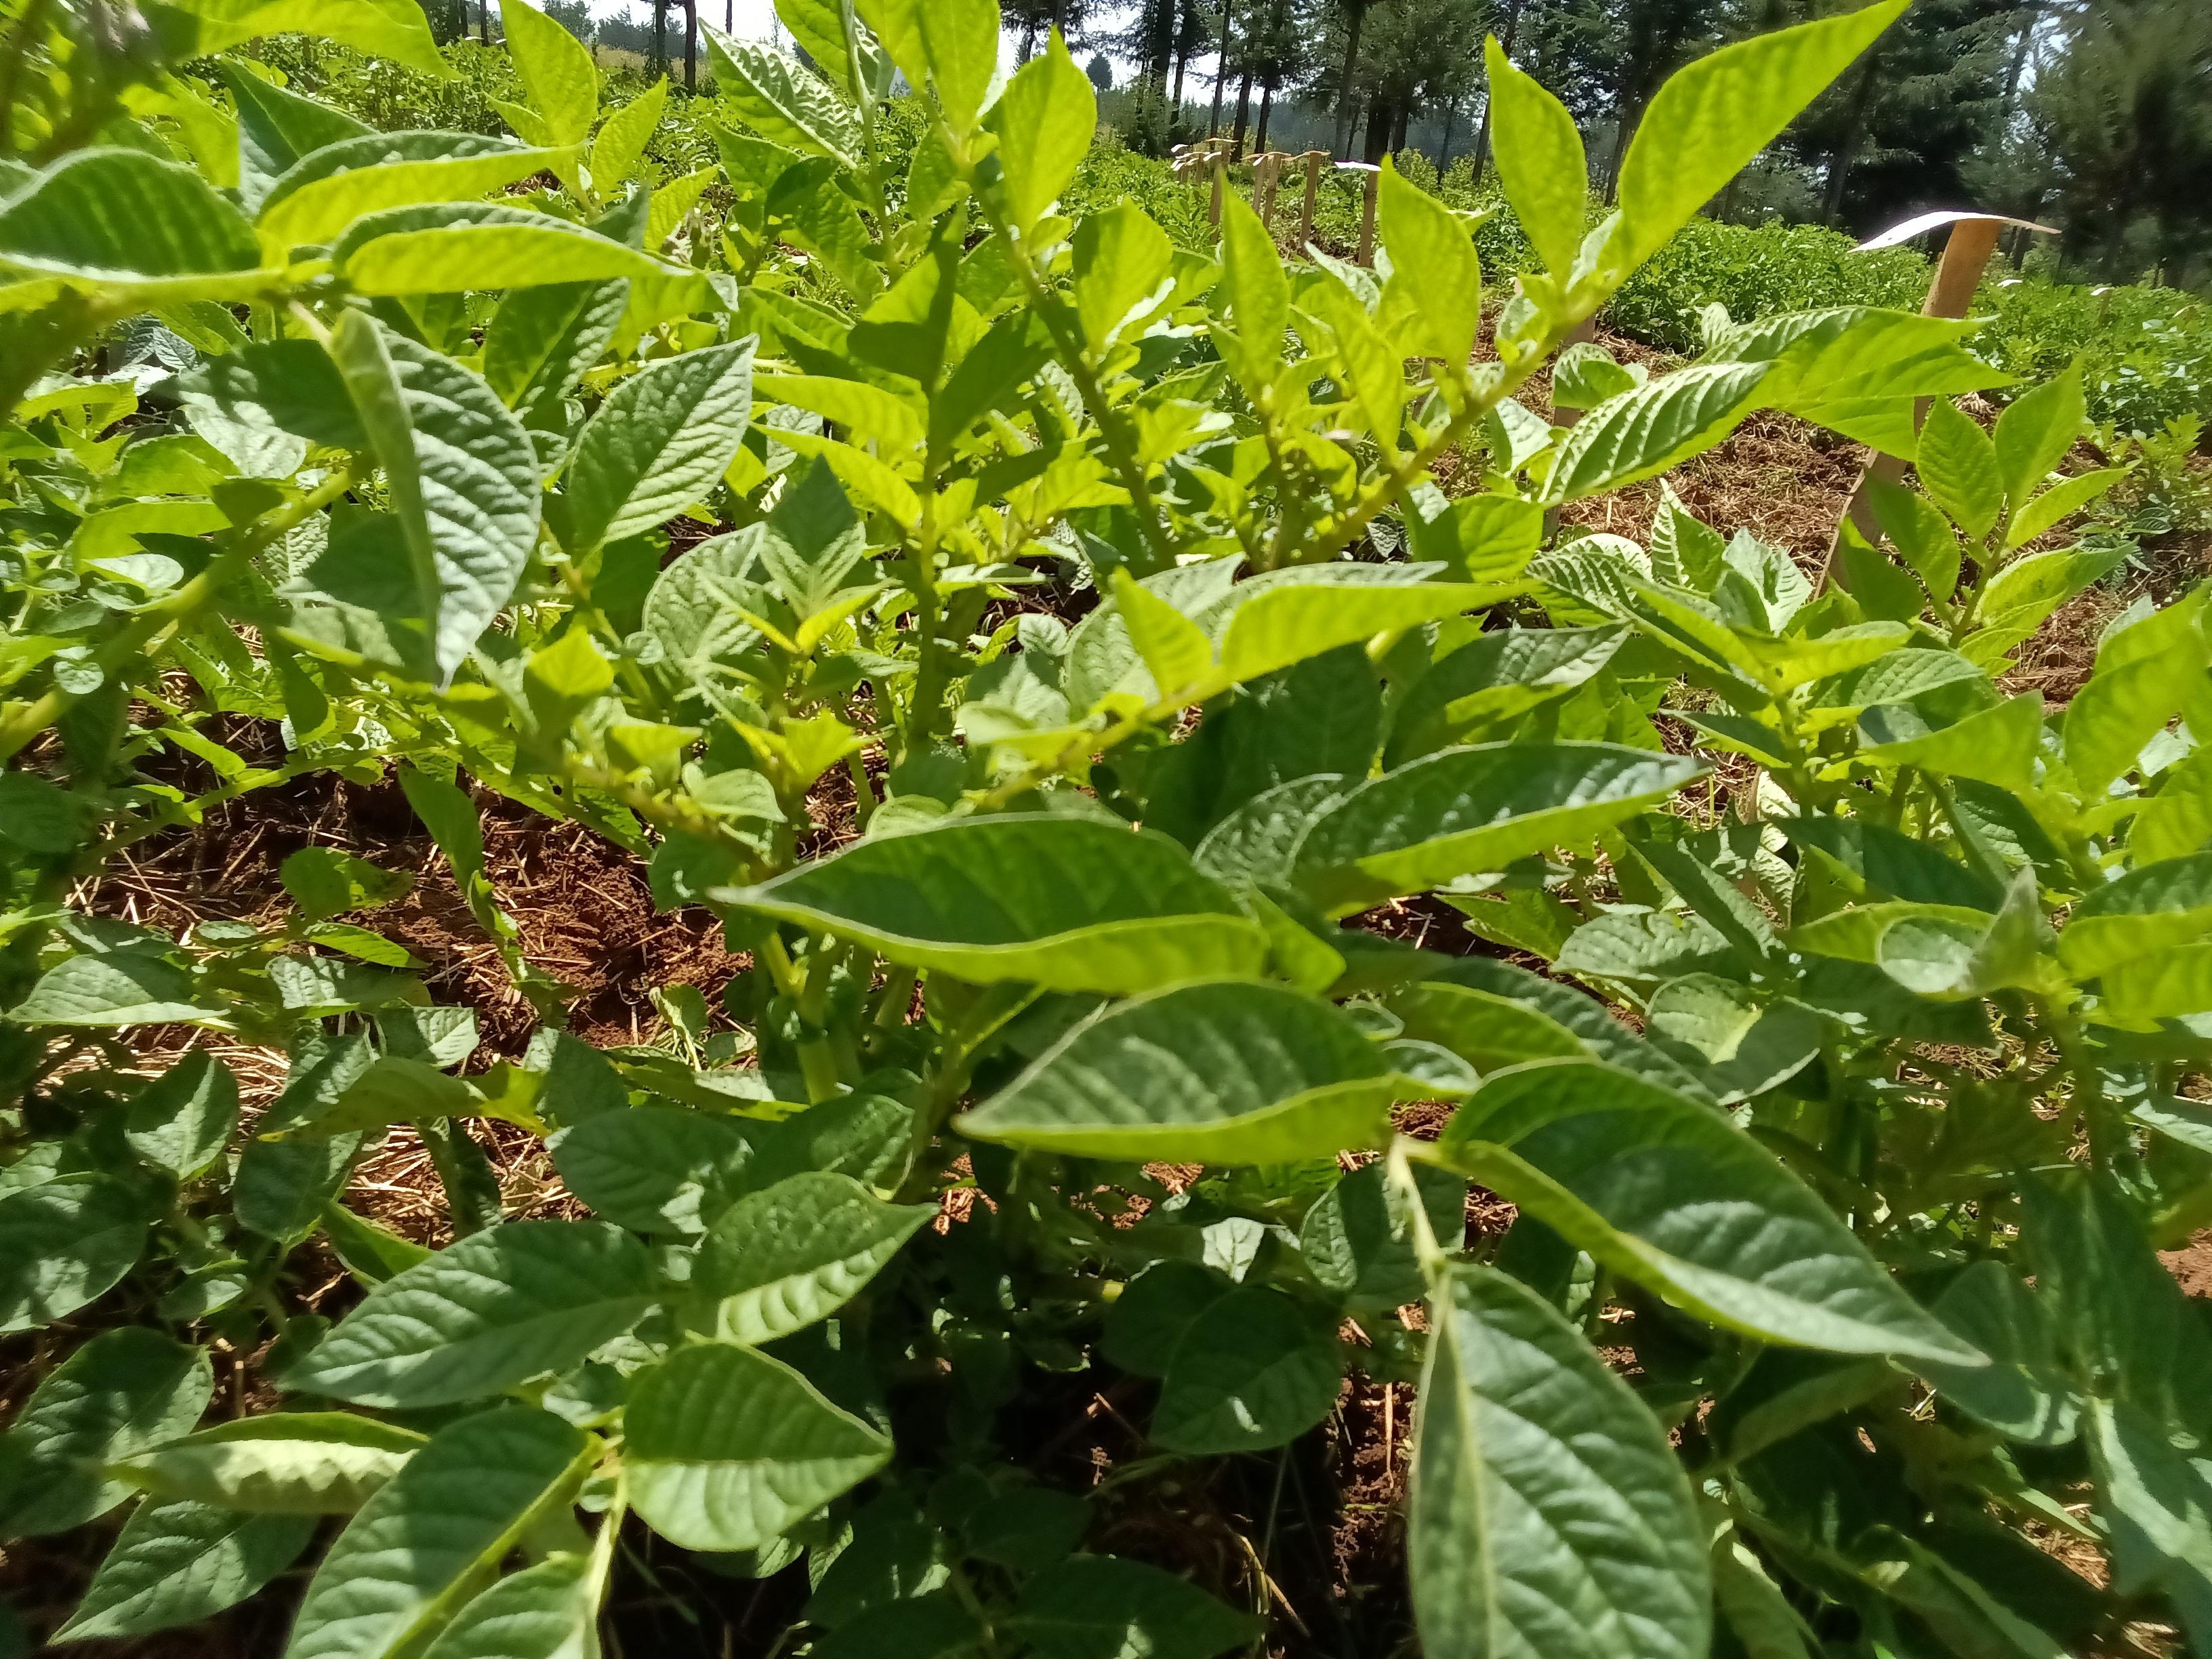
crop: potato
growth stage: vegetative
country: Kenya
